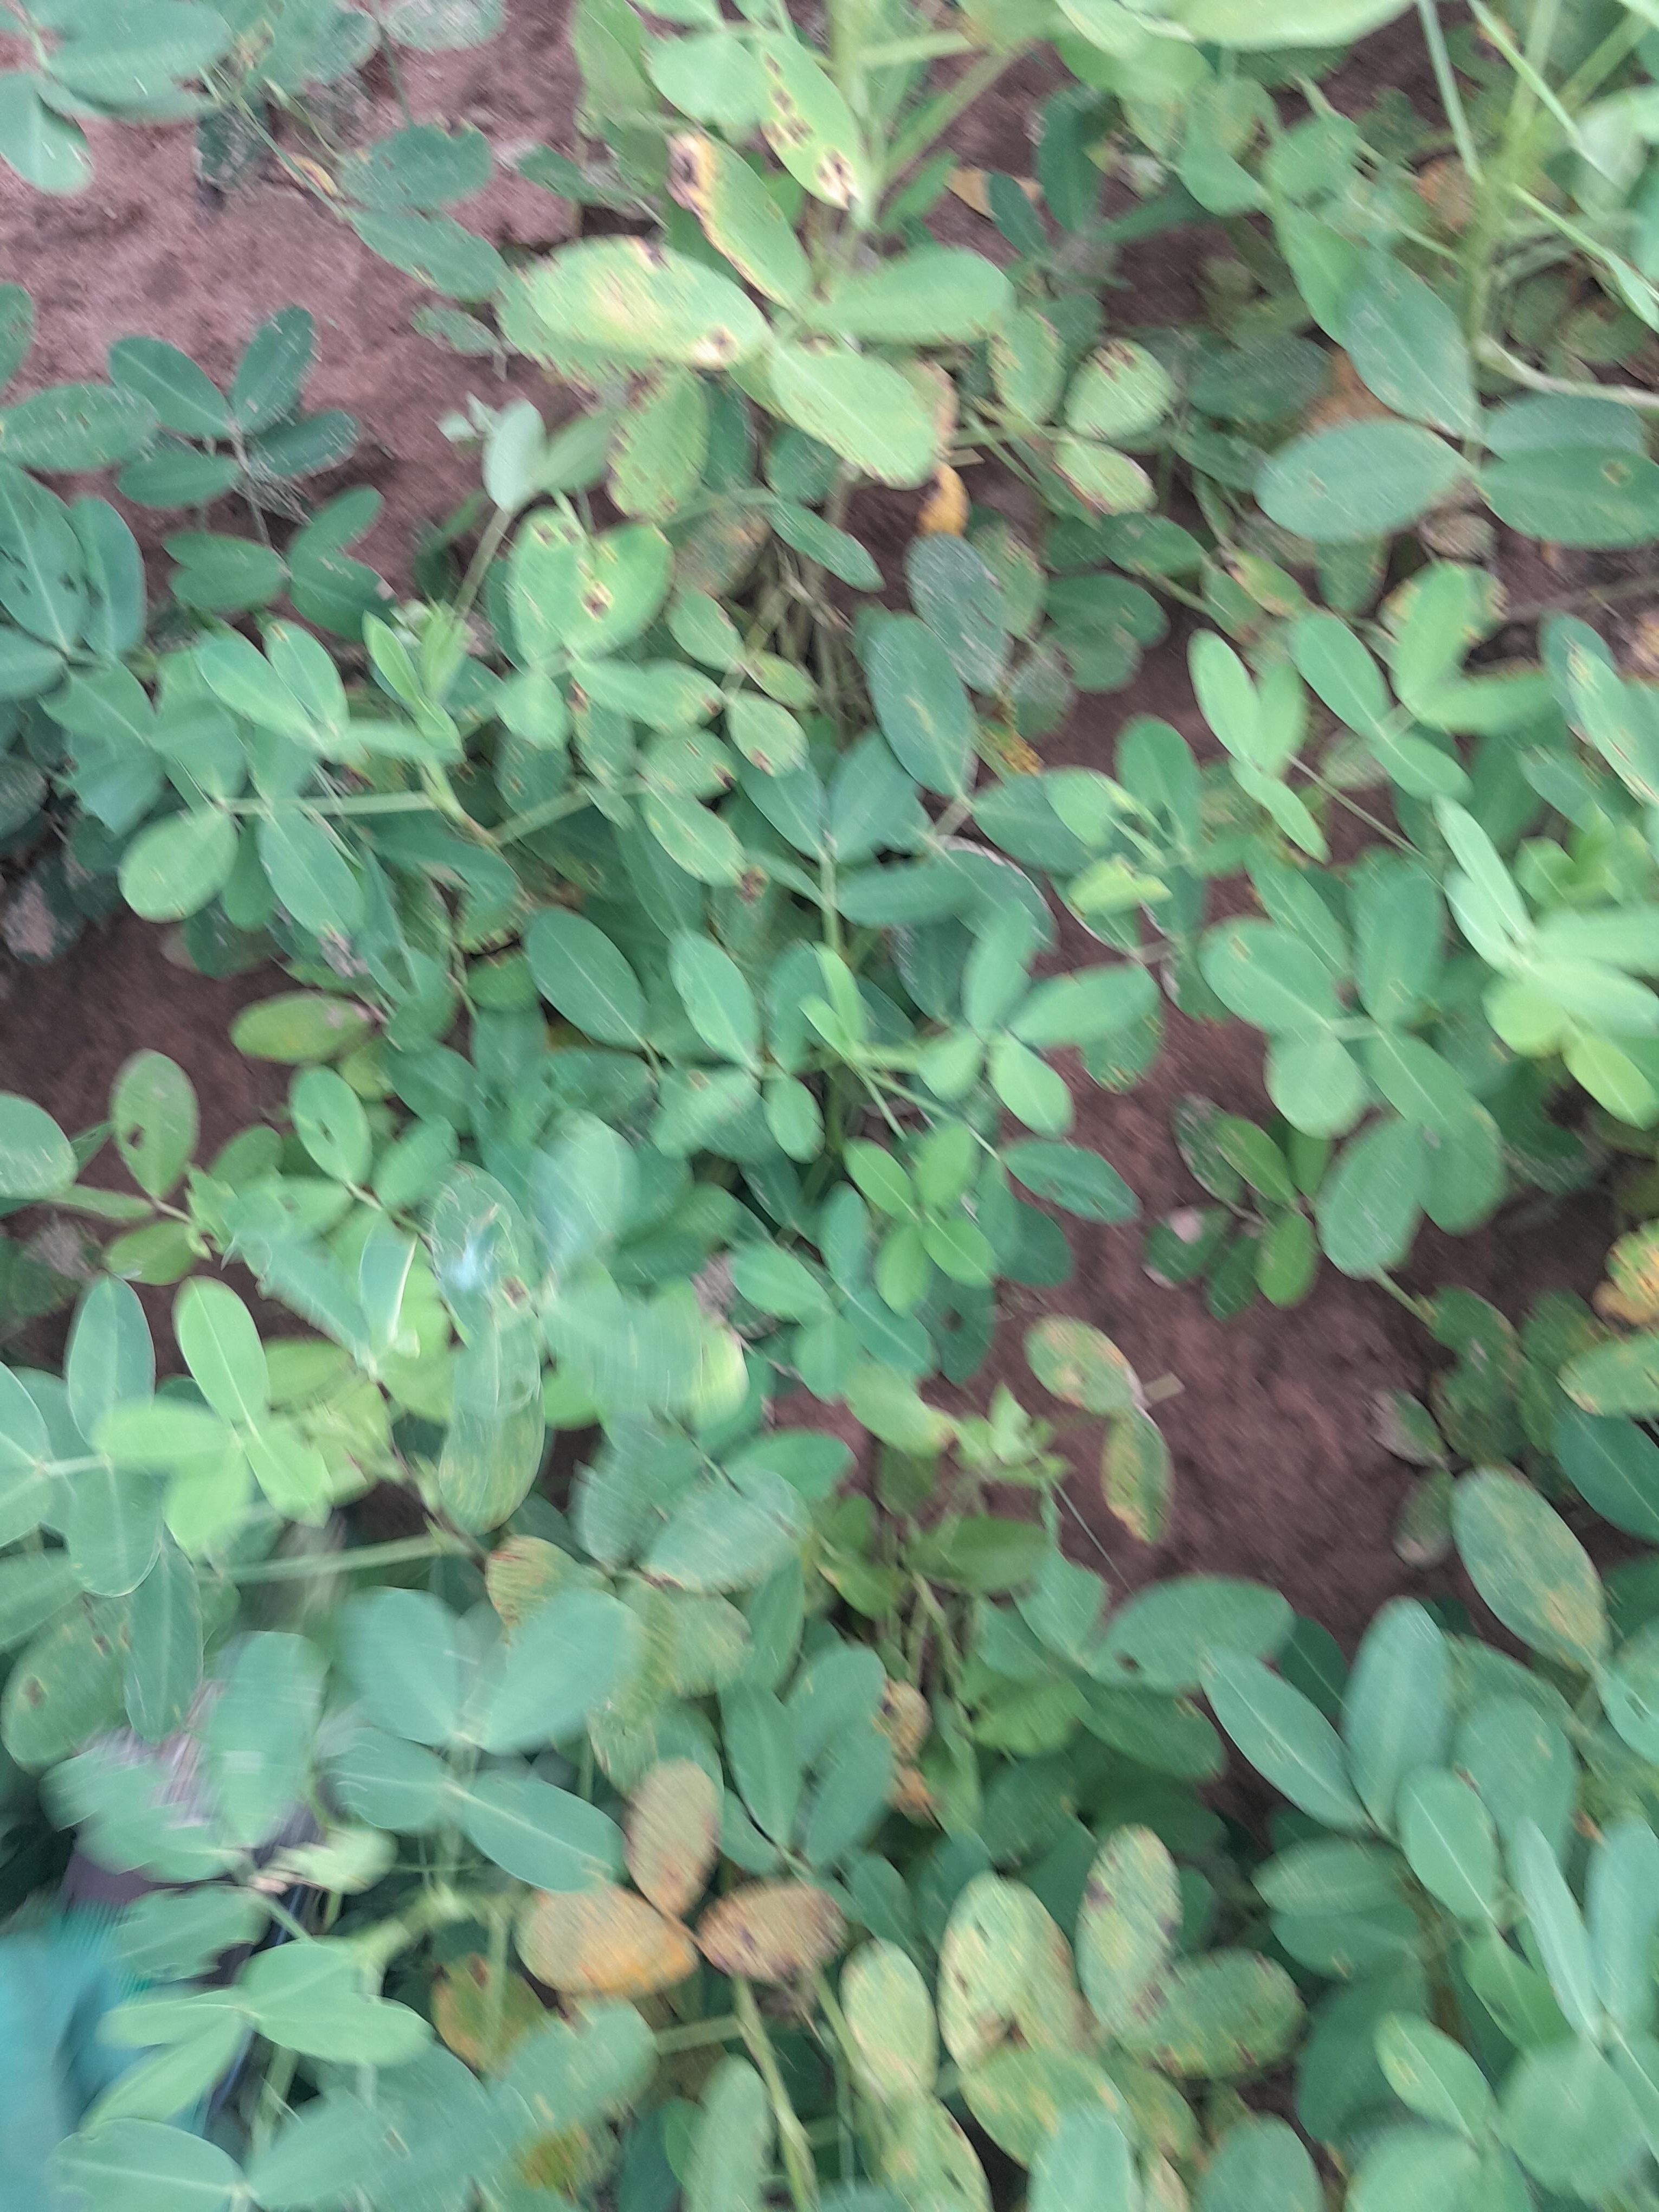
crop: groundnut
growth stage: flowering
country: Senegal
